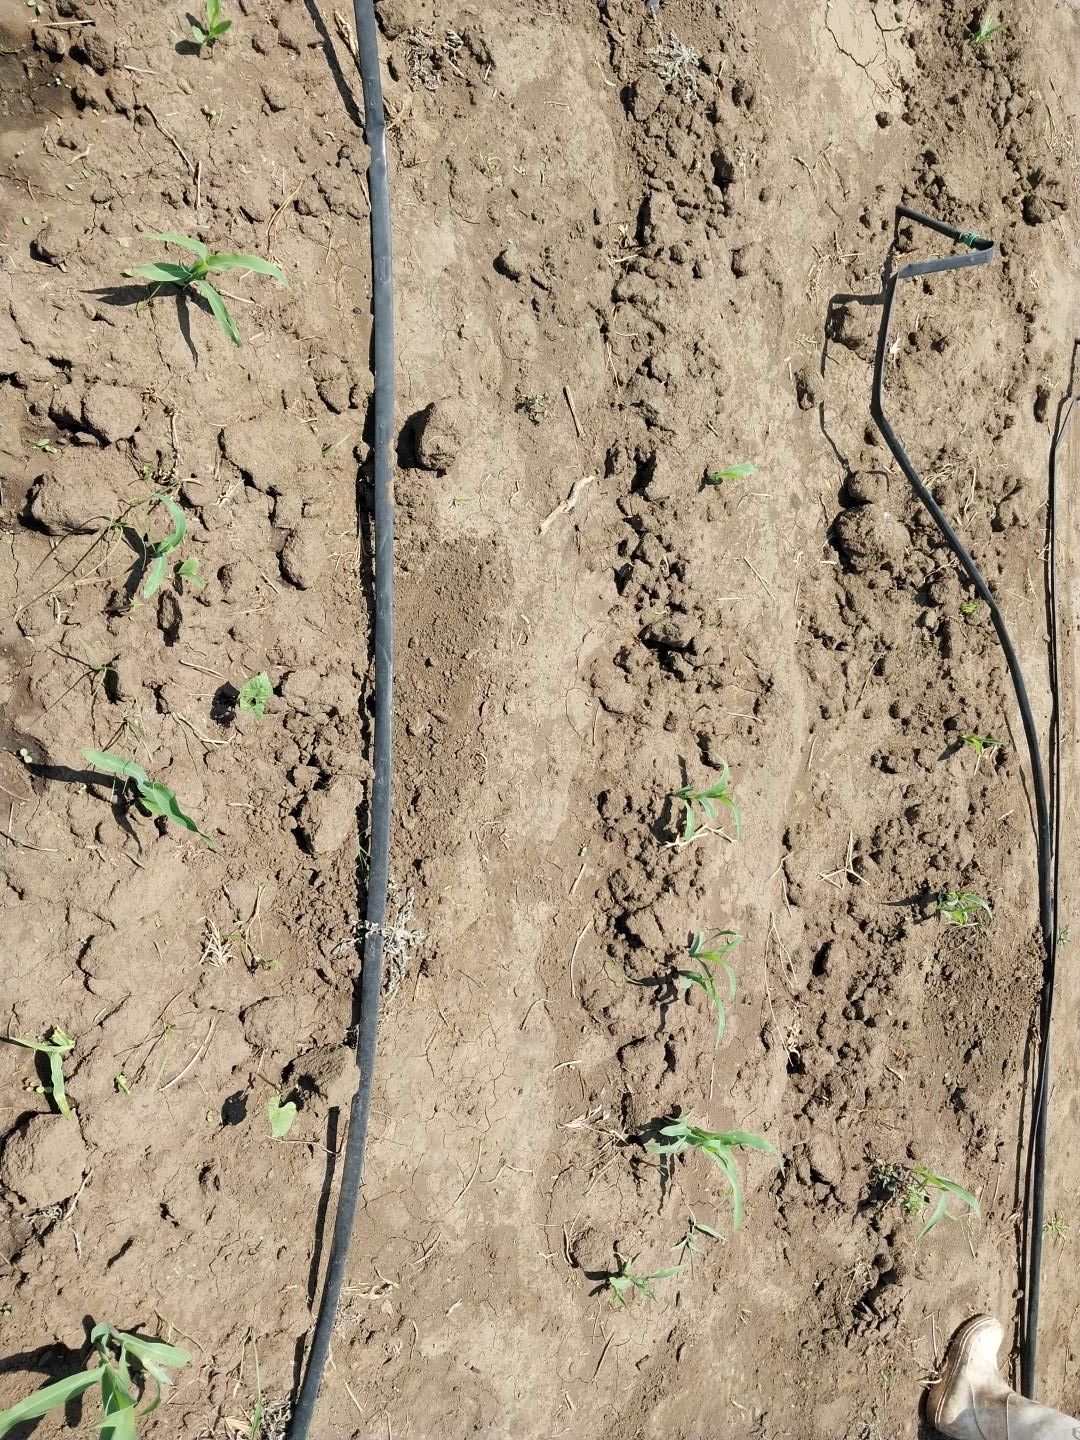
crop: maize
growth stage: vegetative
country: Tanzania
